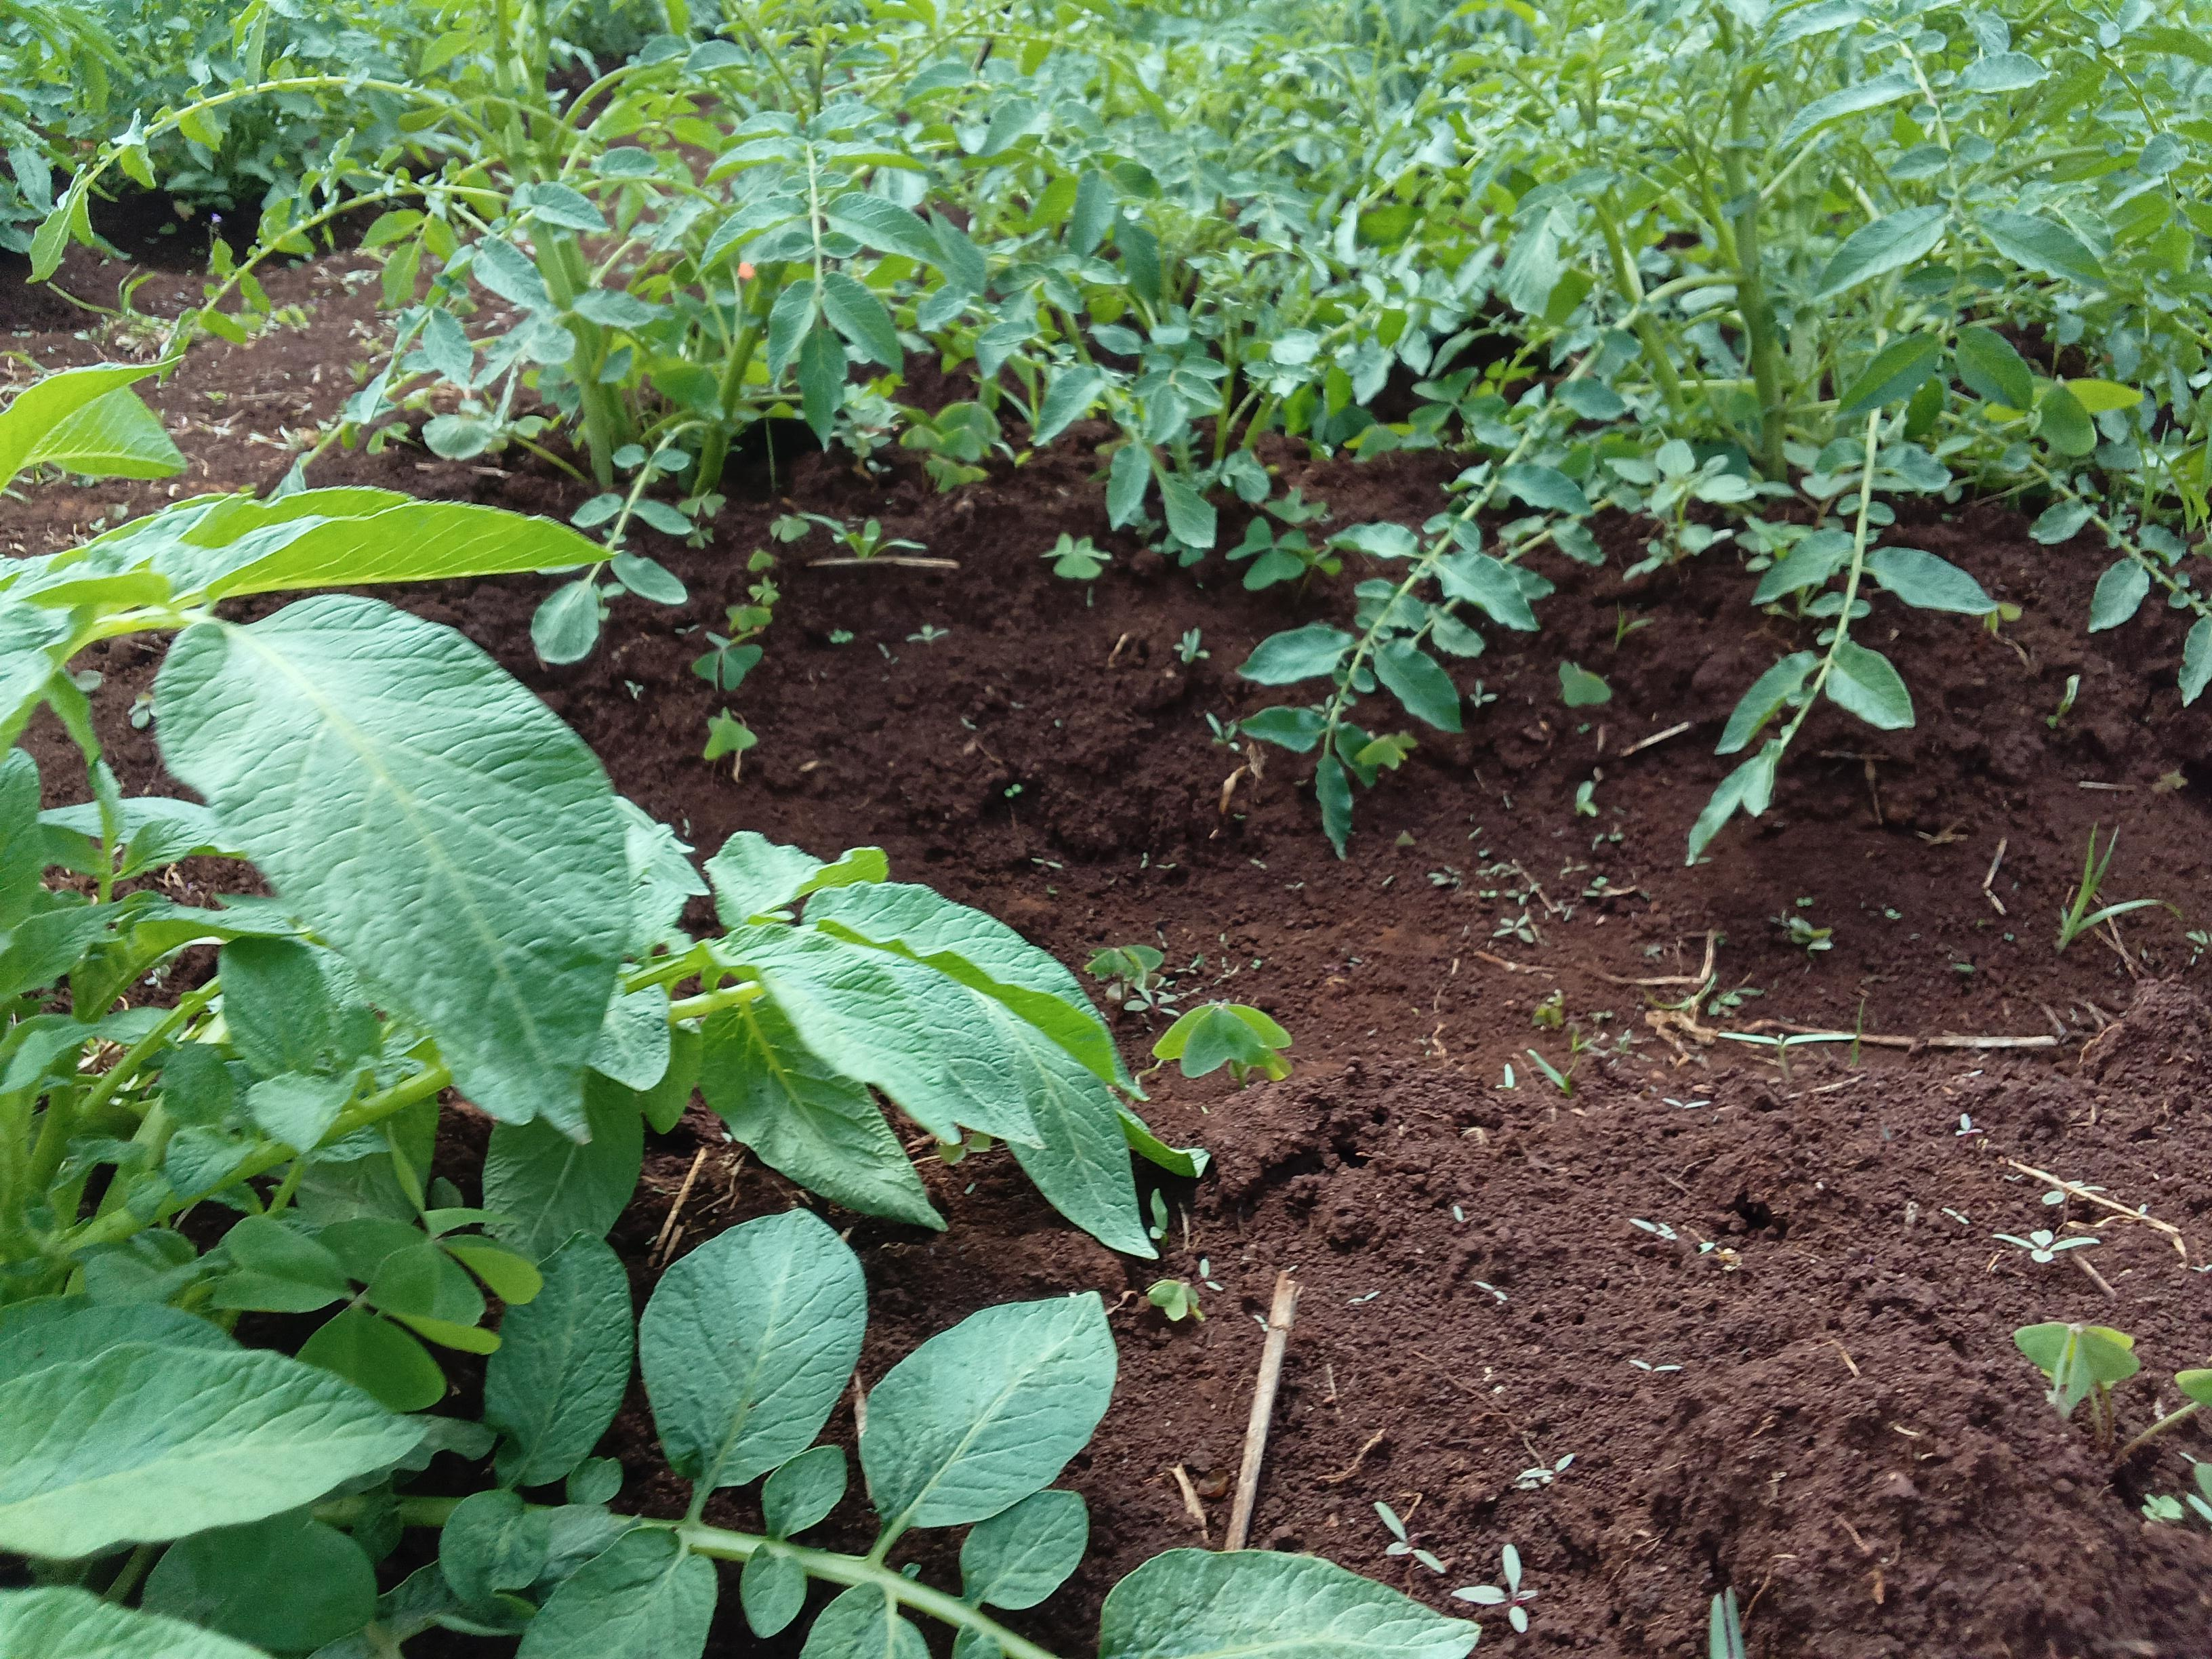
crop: potato
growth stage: vegetative
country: Kenya
